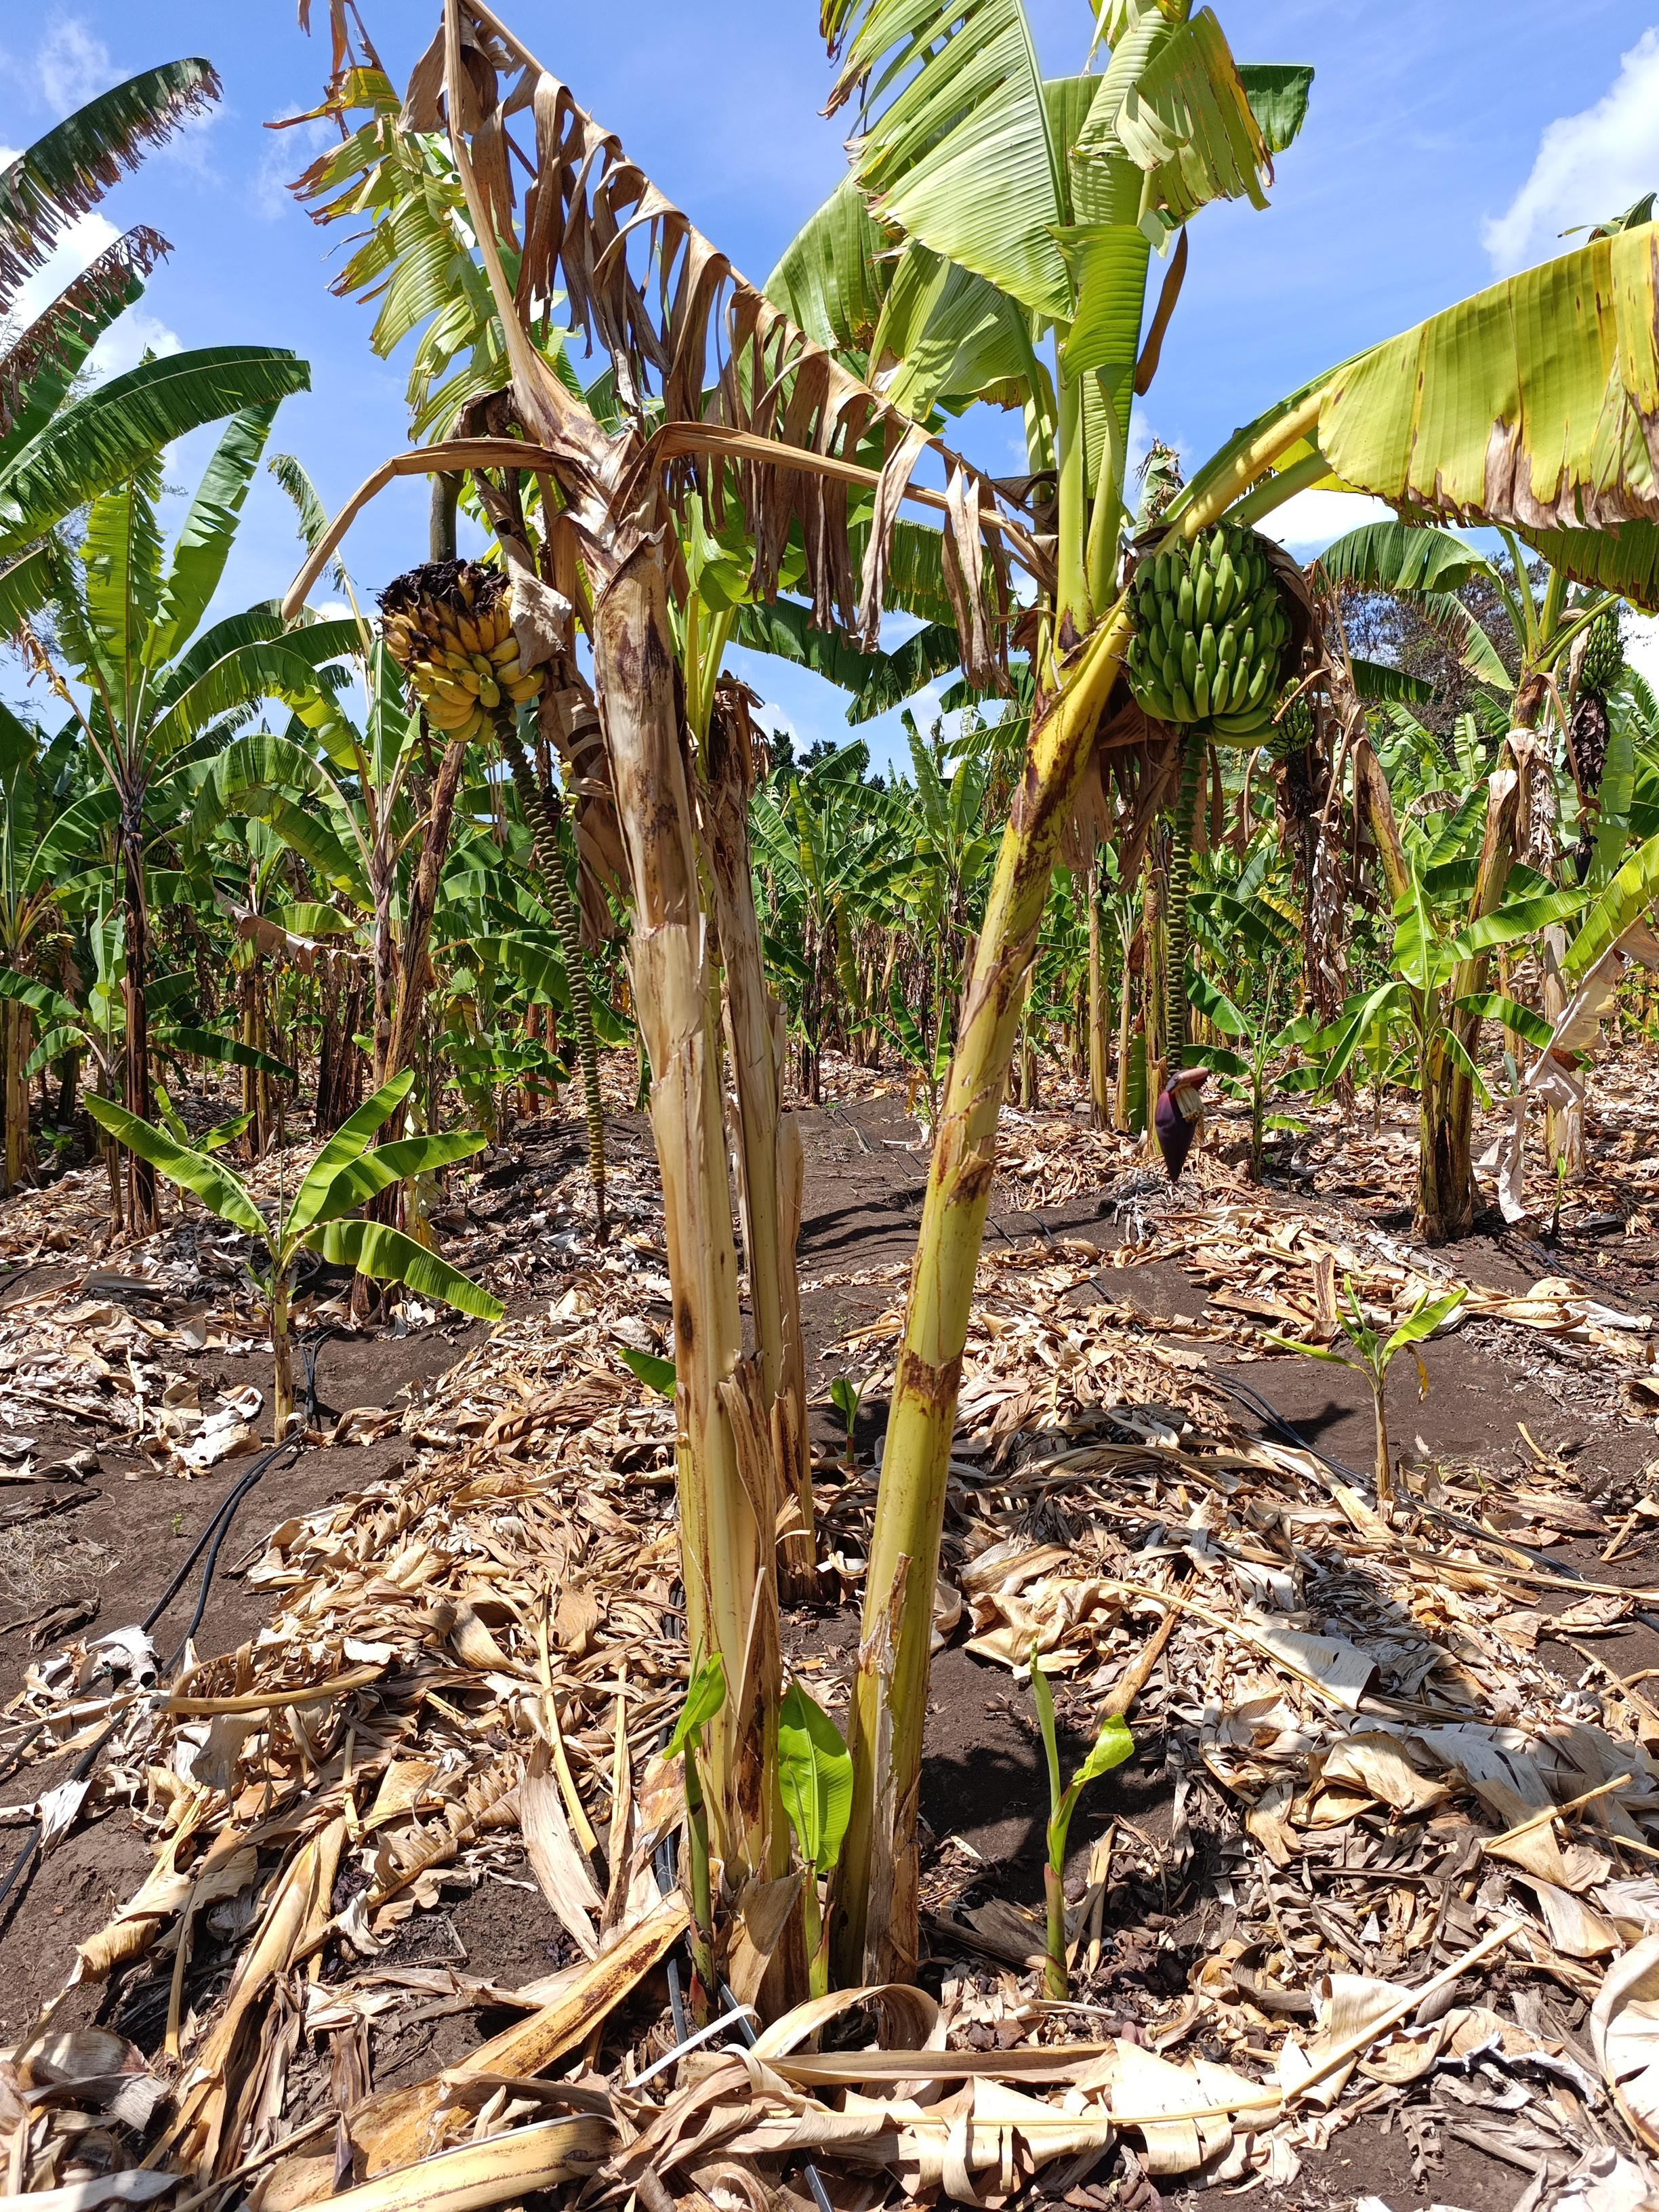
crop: banana
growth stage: maturity
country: Tanzania
